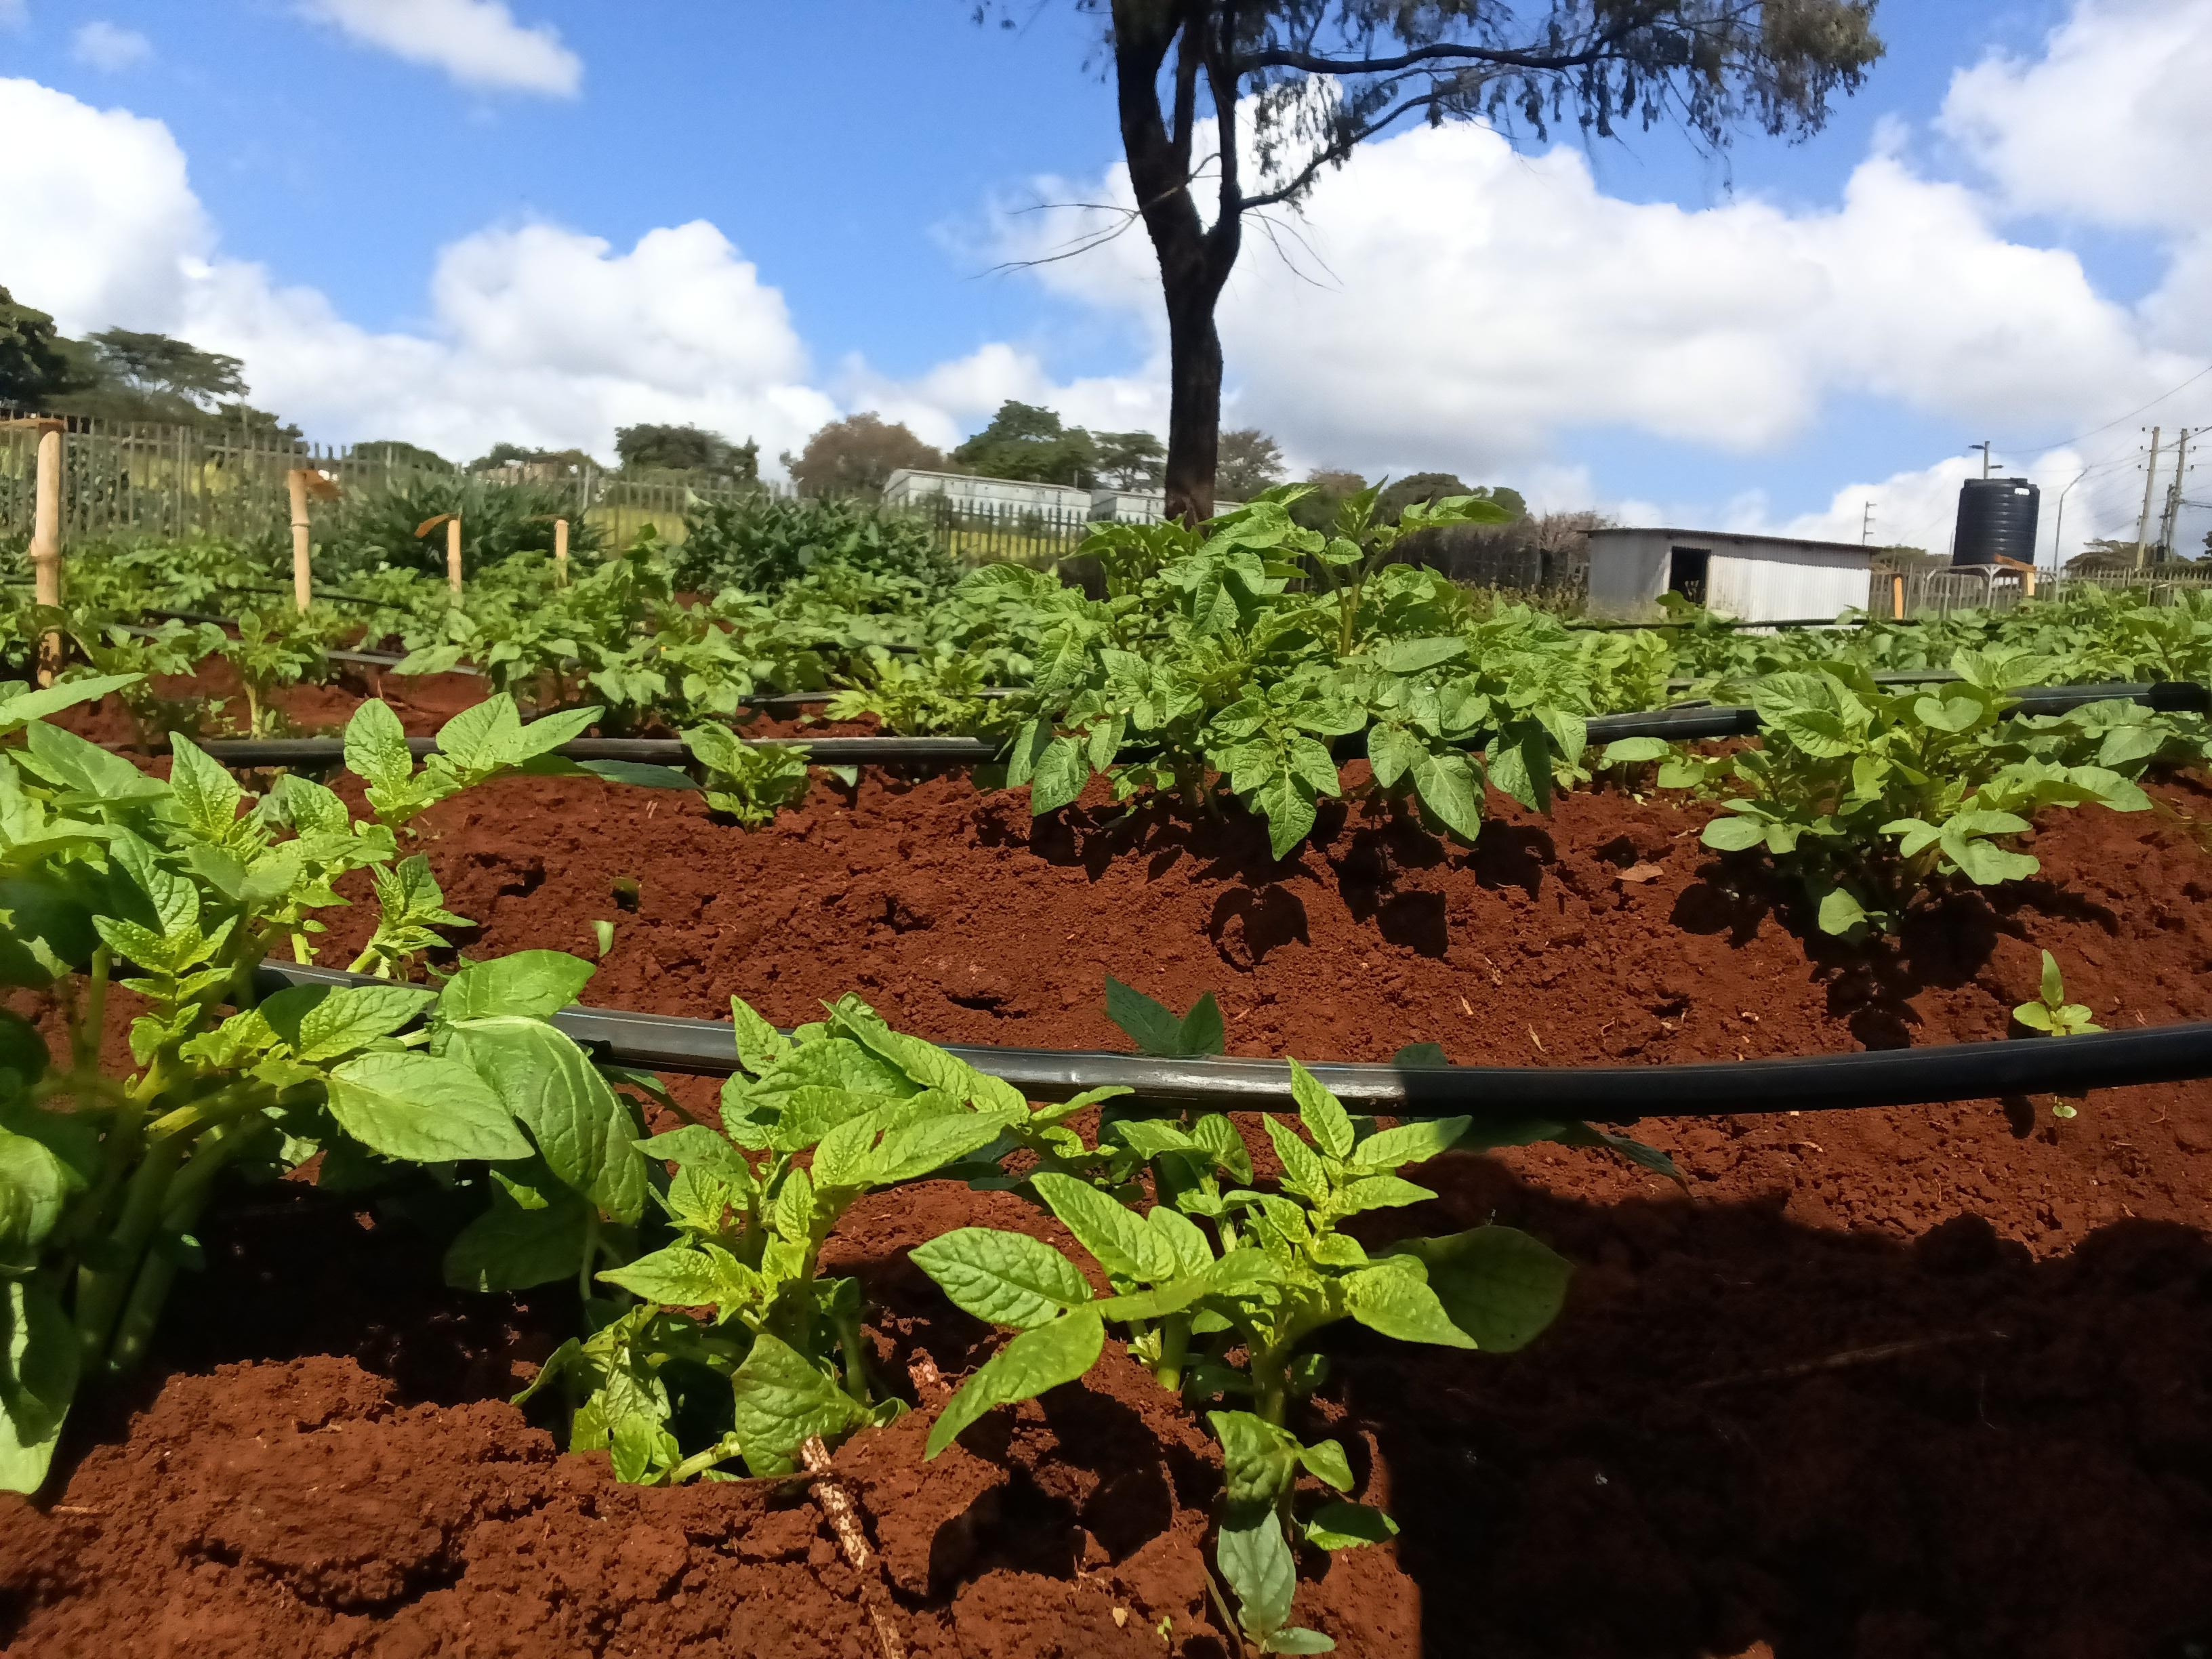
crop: potato
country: Kenya
